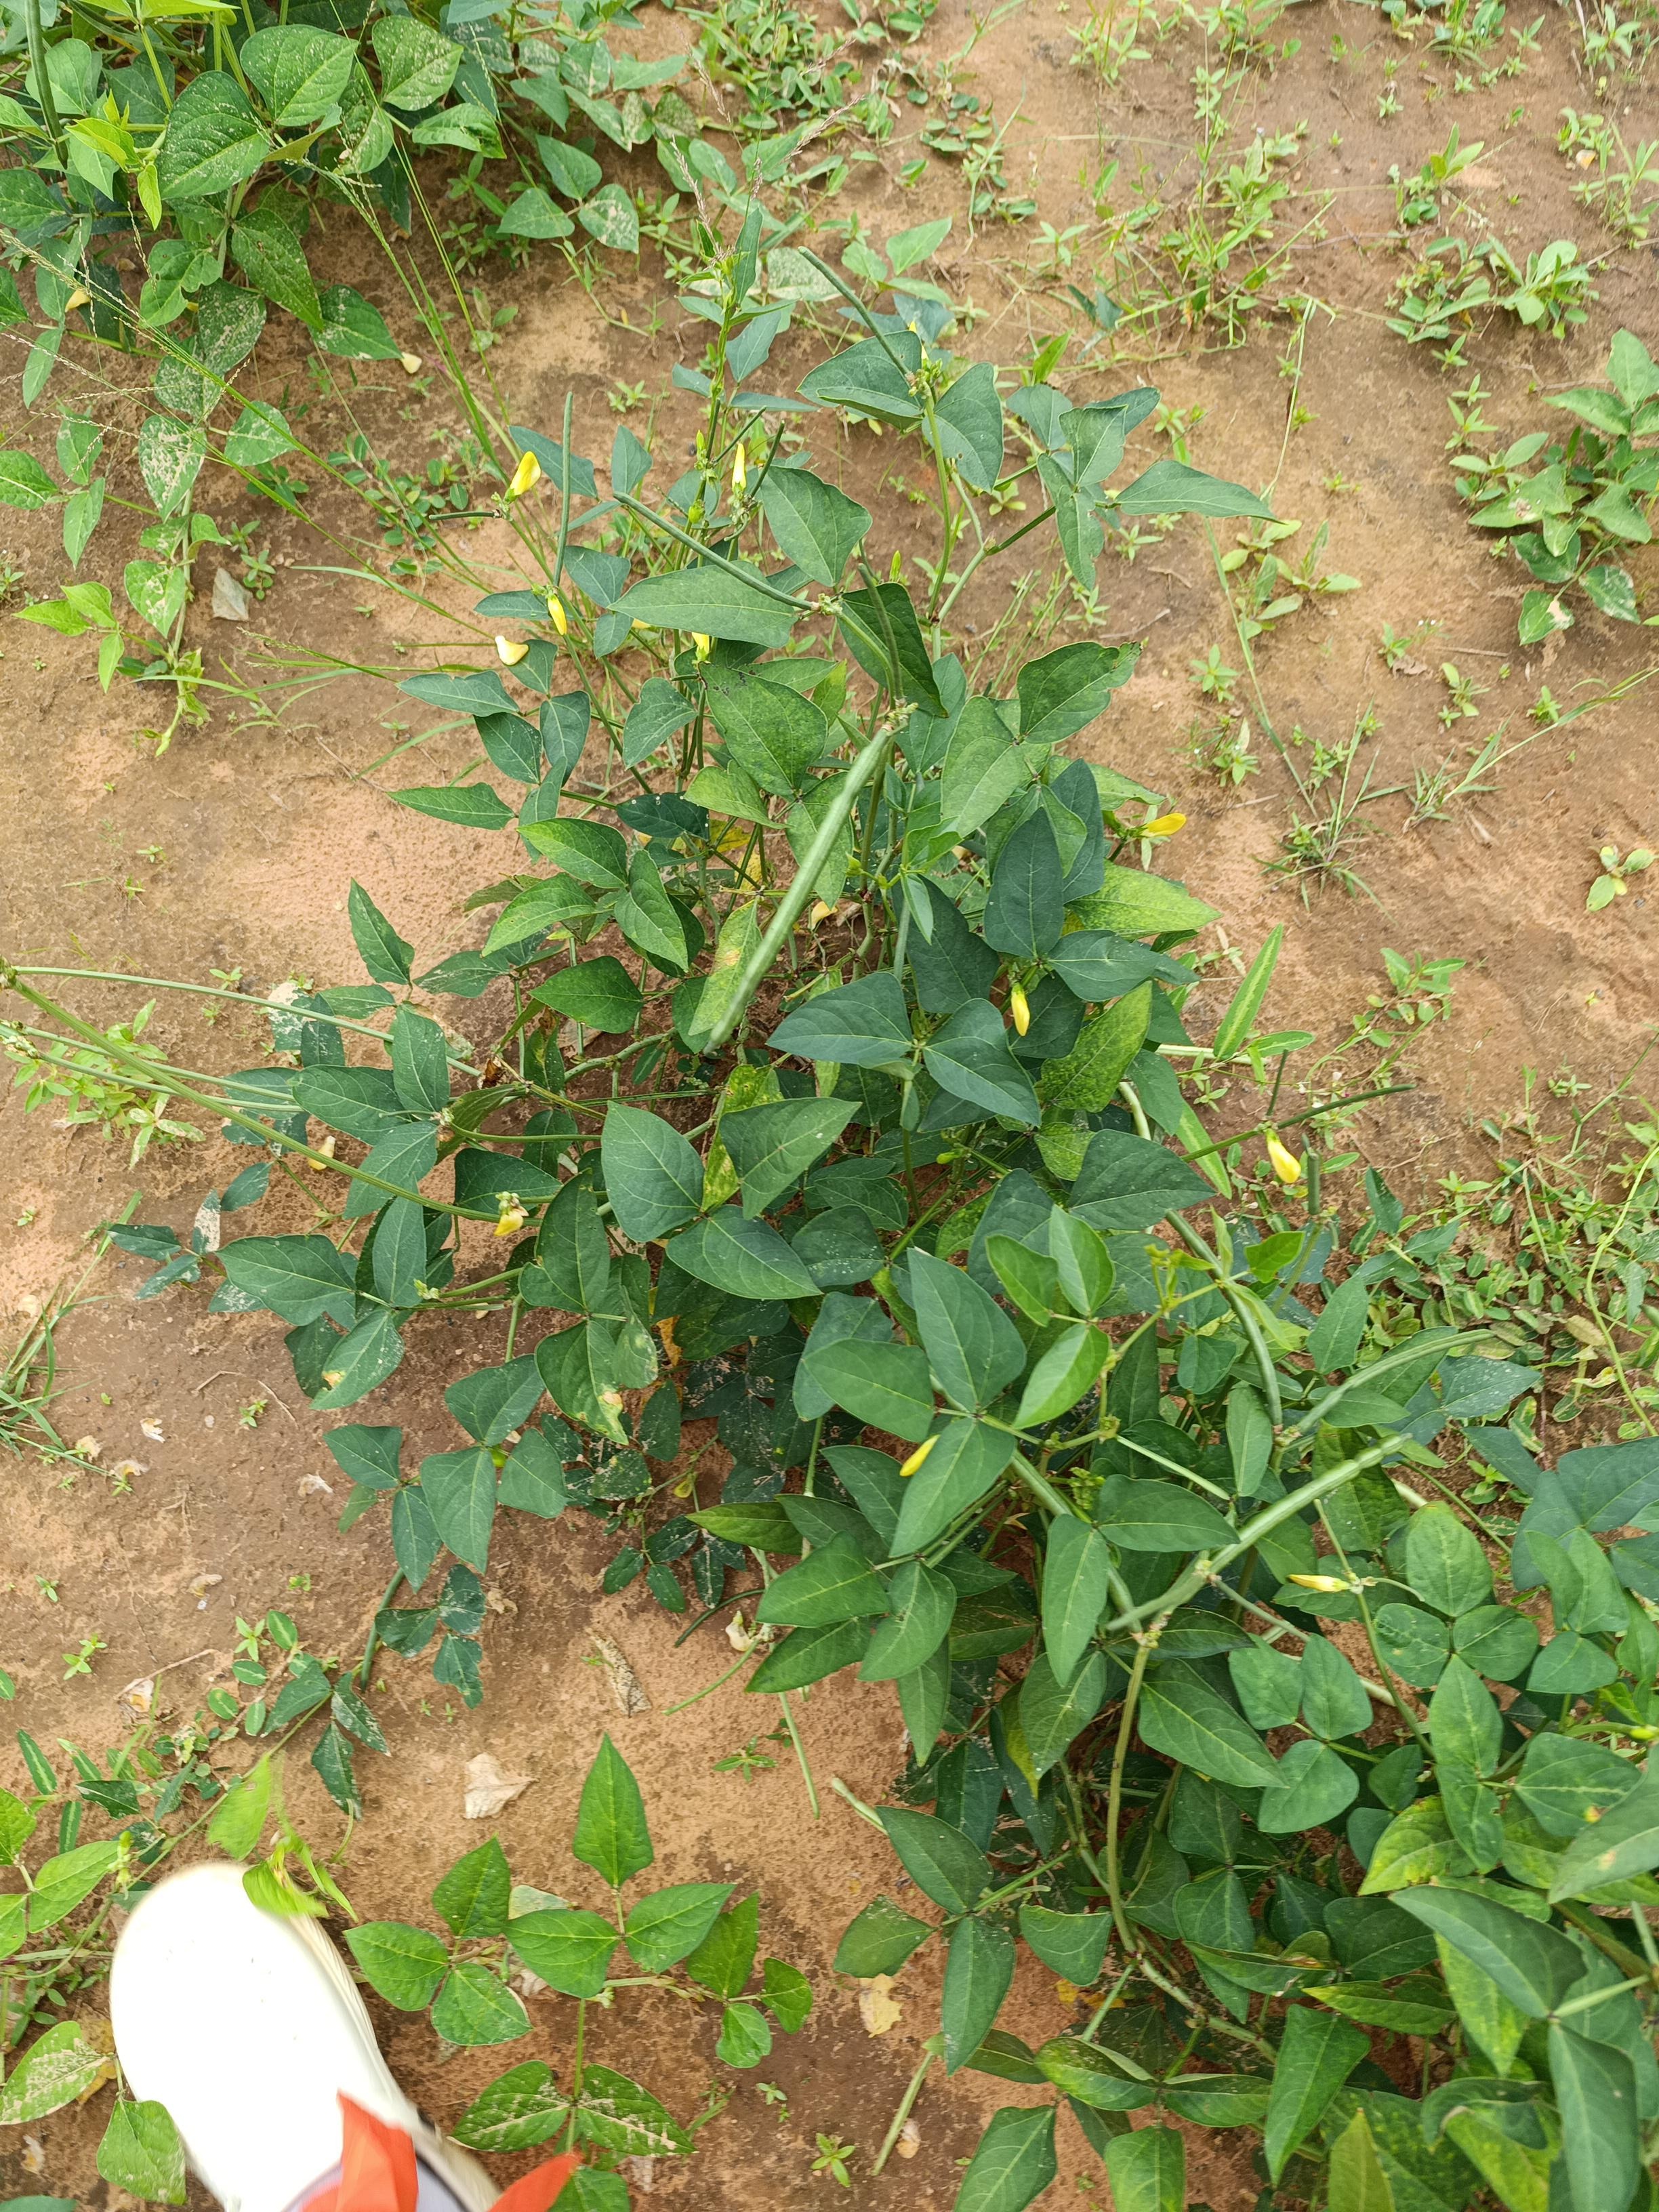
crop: cowpea
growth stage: maturity
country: Nigeria
